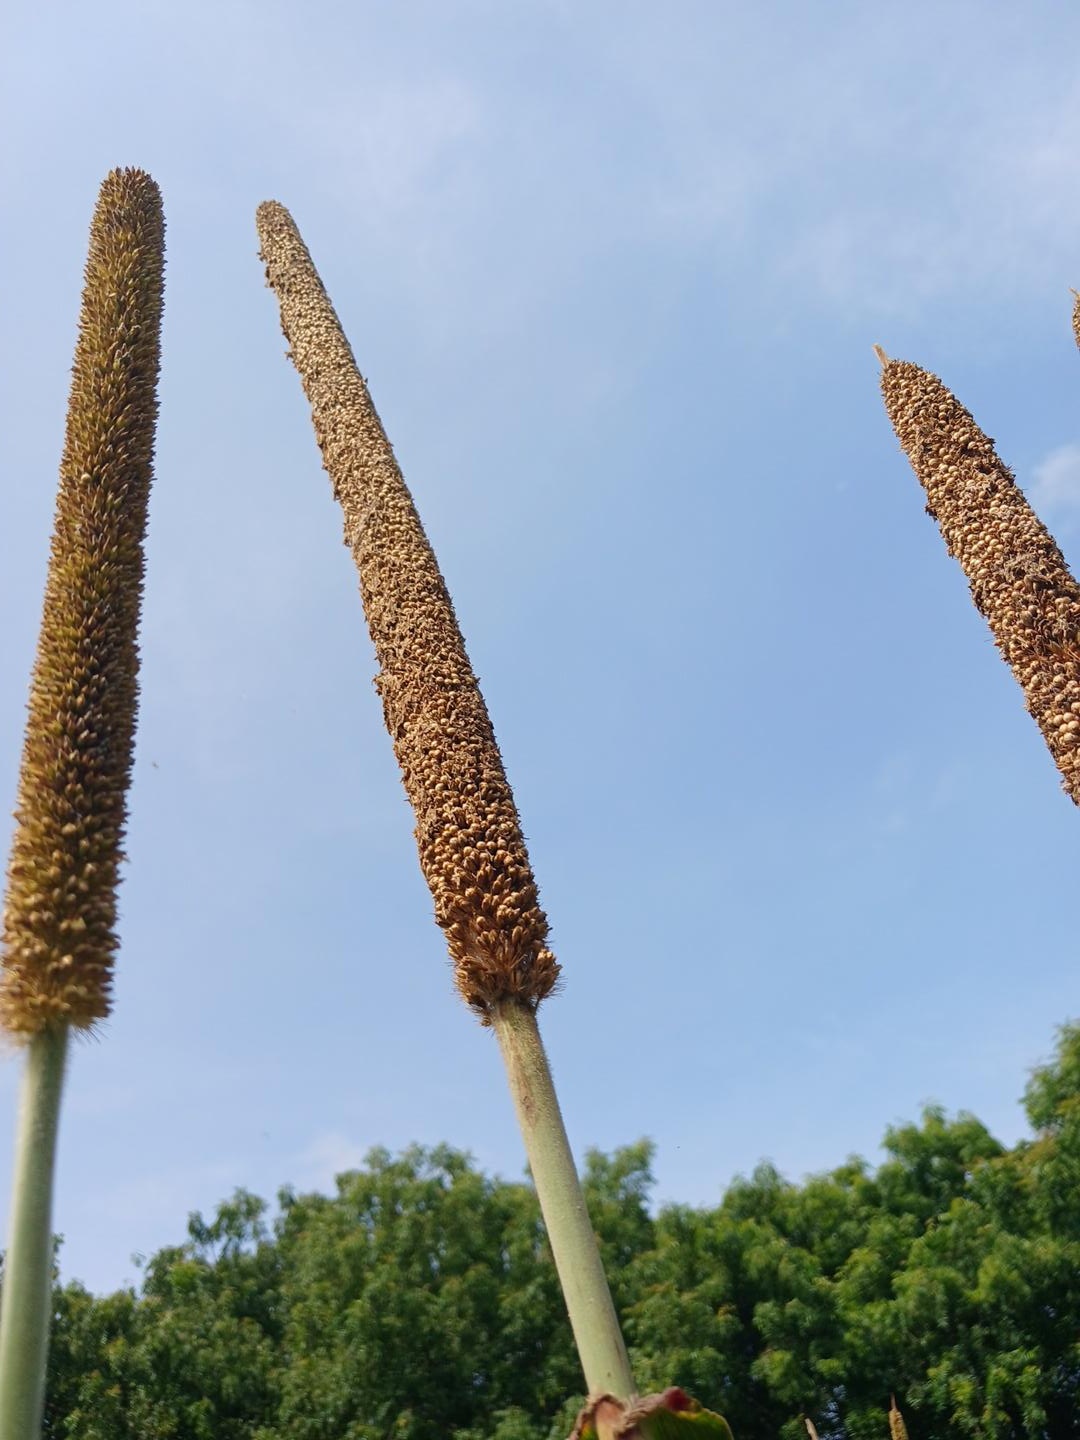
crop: pearl millet
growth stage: maturity
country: Senegal
